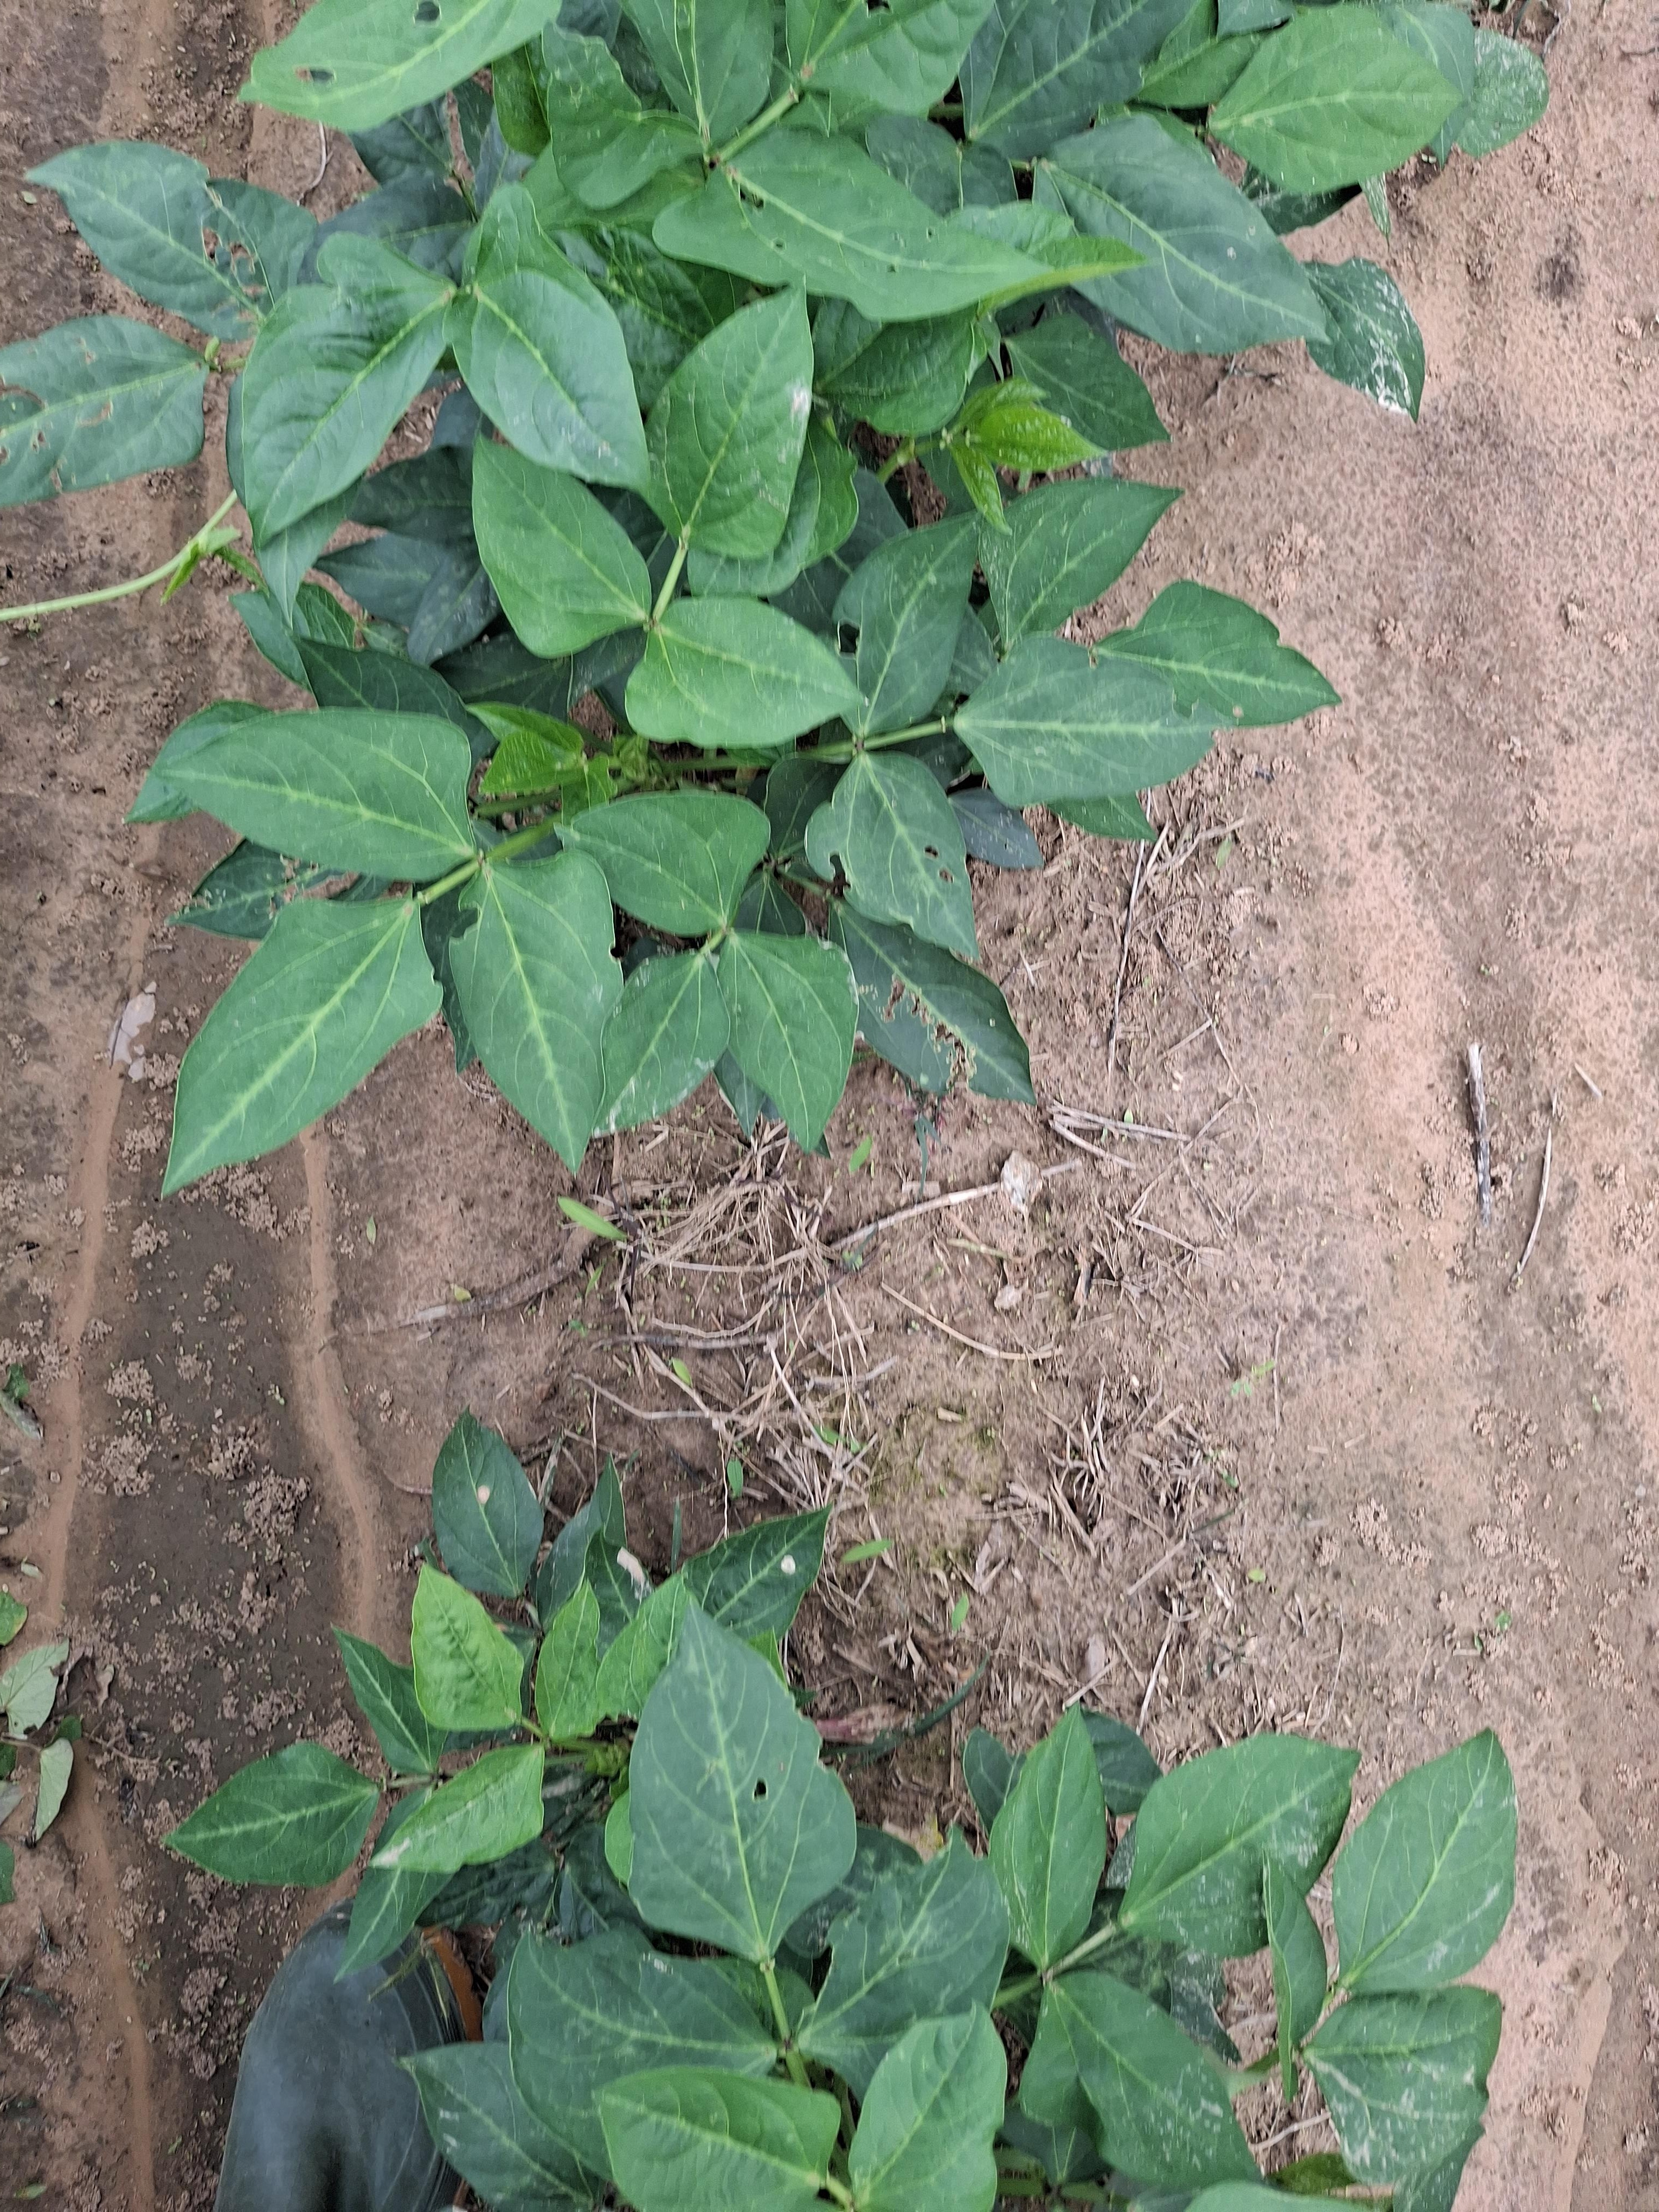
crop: cowpea
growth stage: vegetative
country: Nigeria
